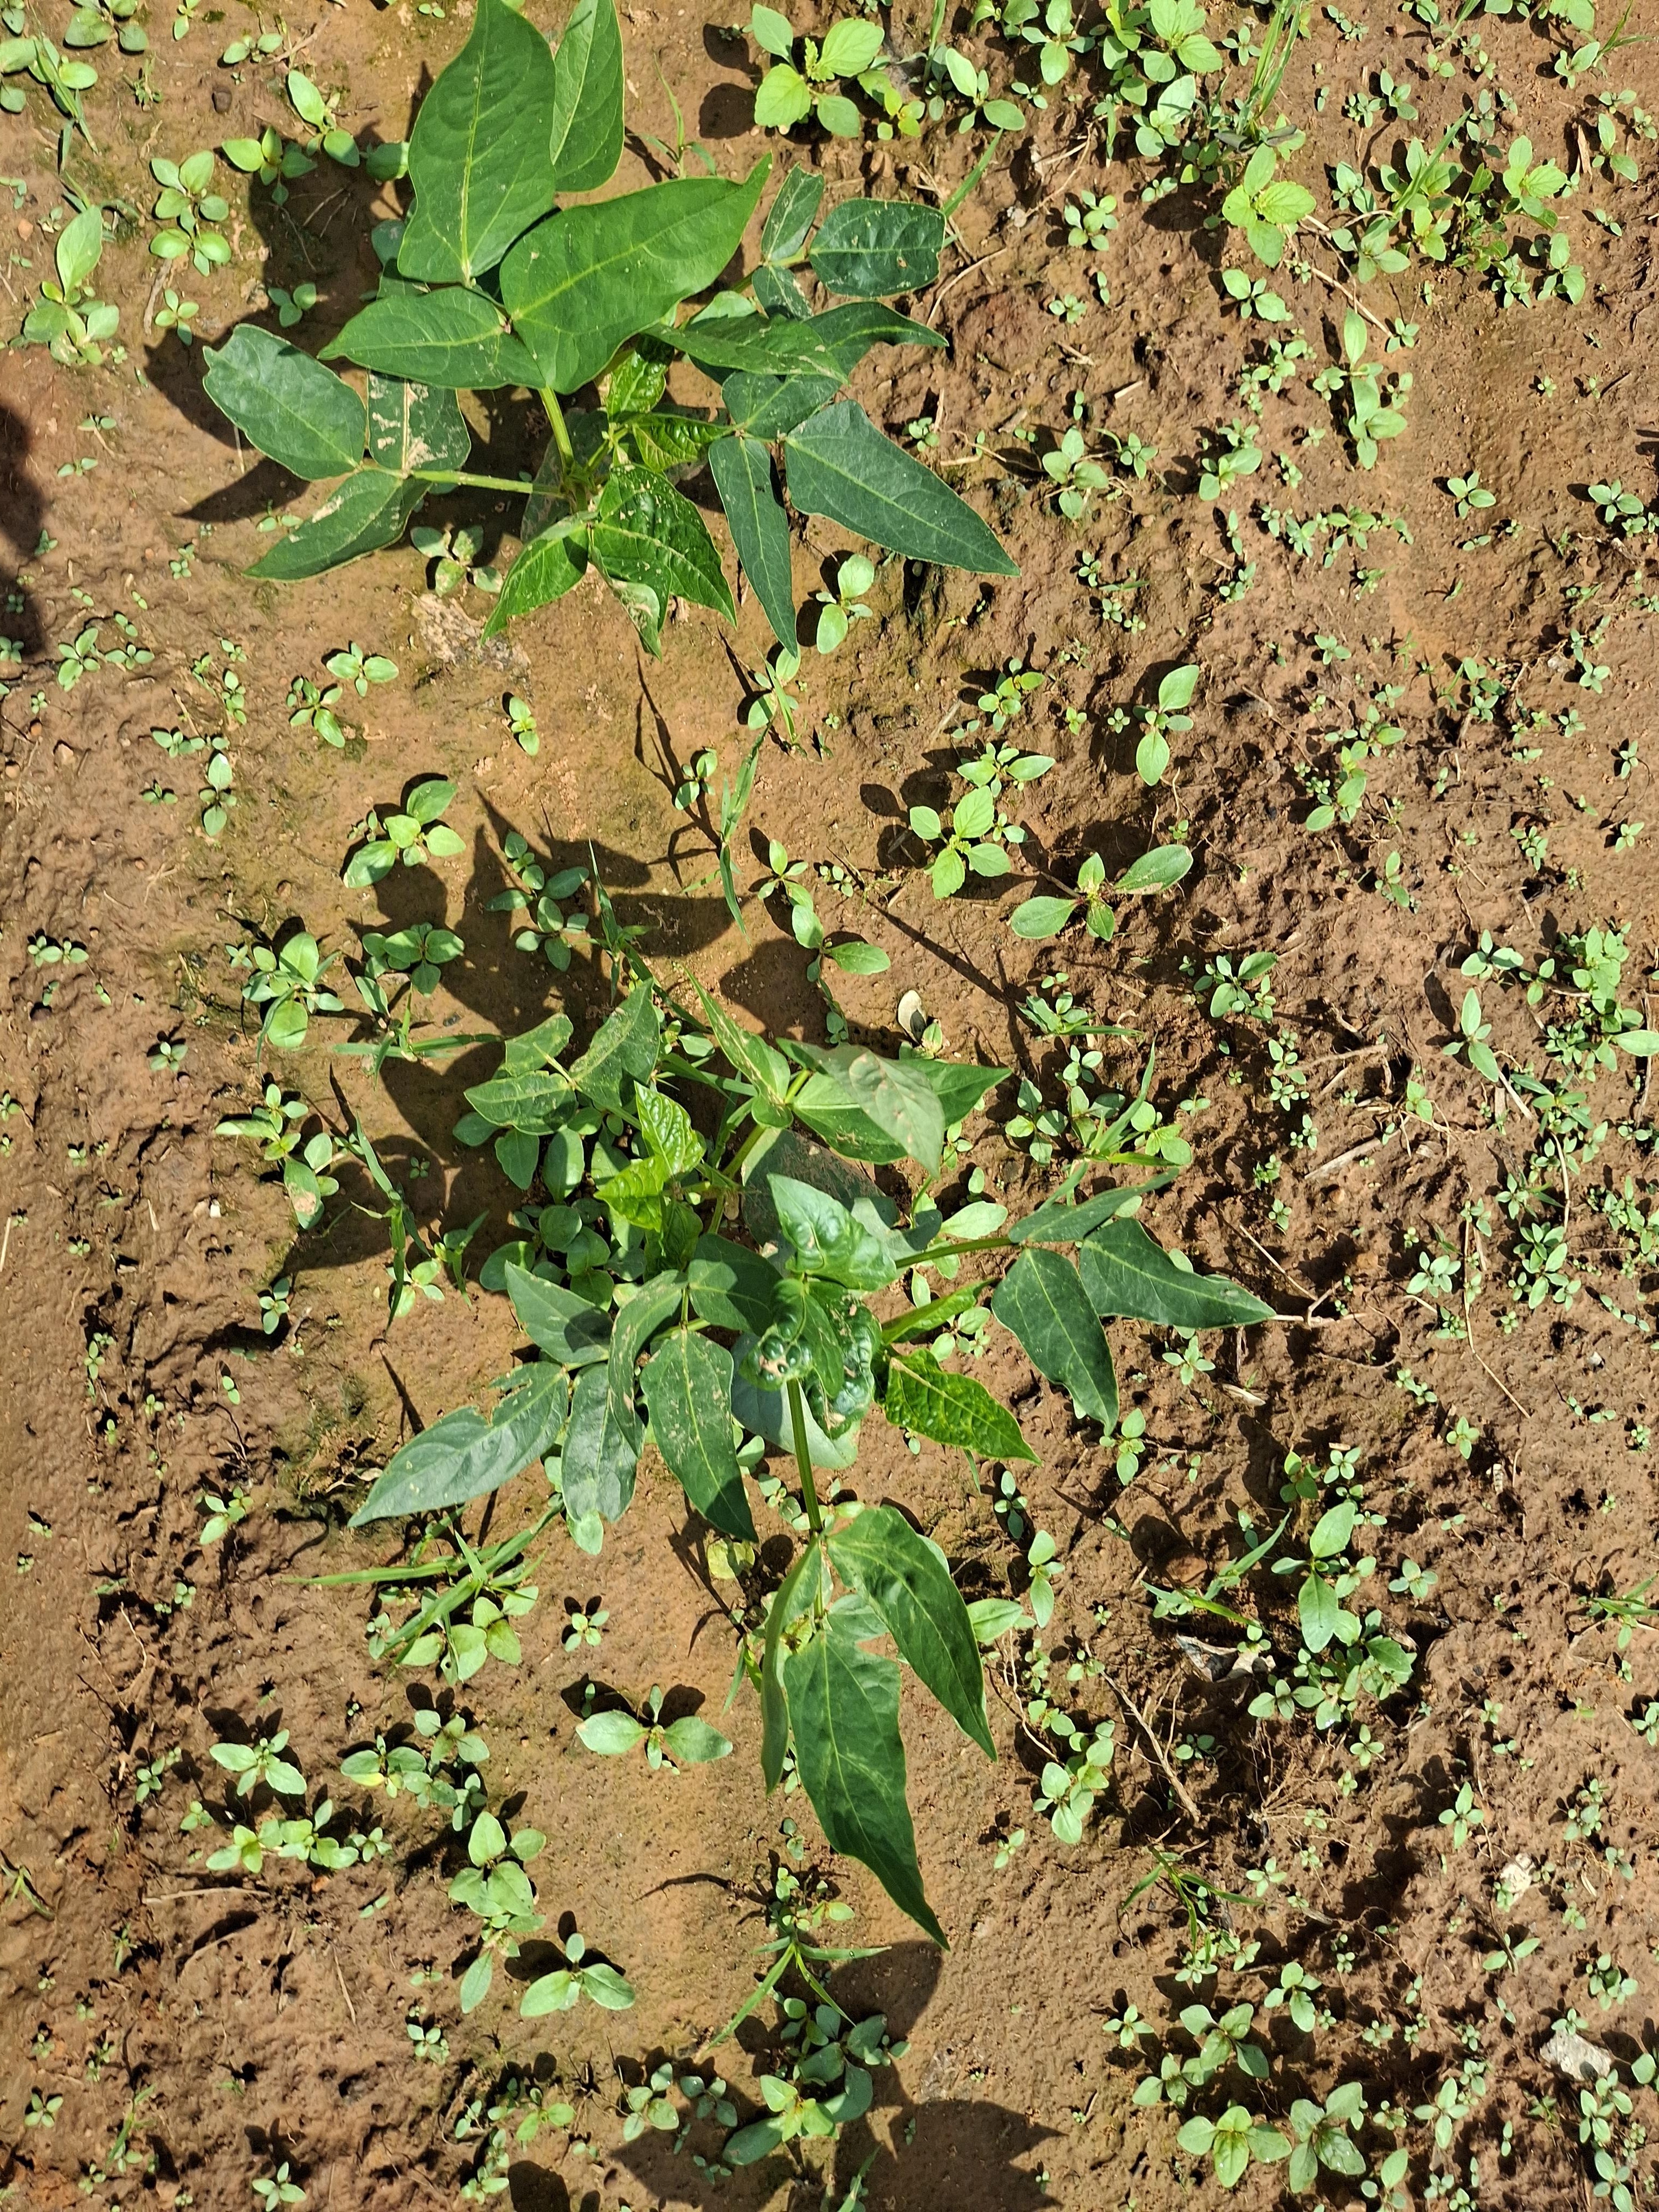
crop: cowpea
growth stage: sprouting emergence
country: Nigeria
